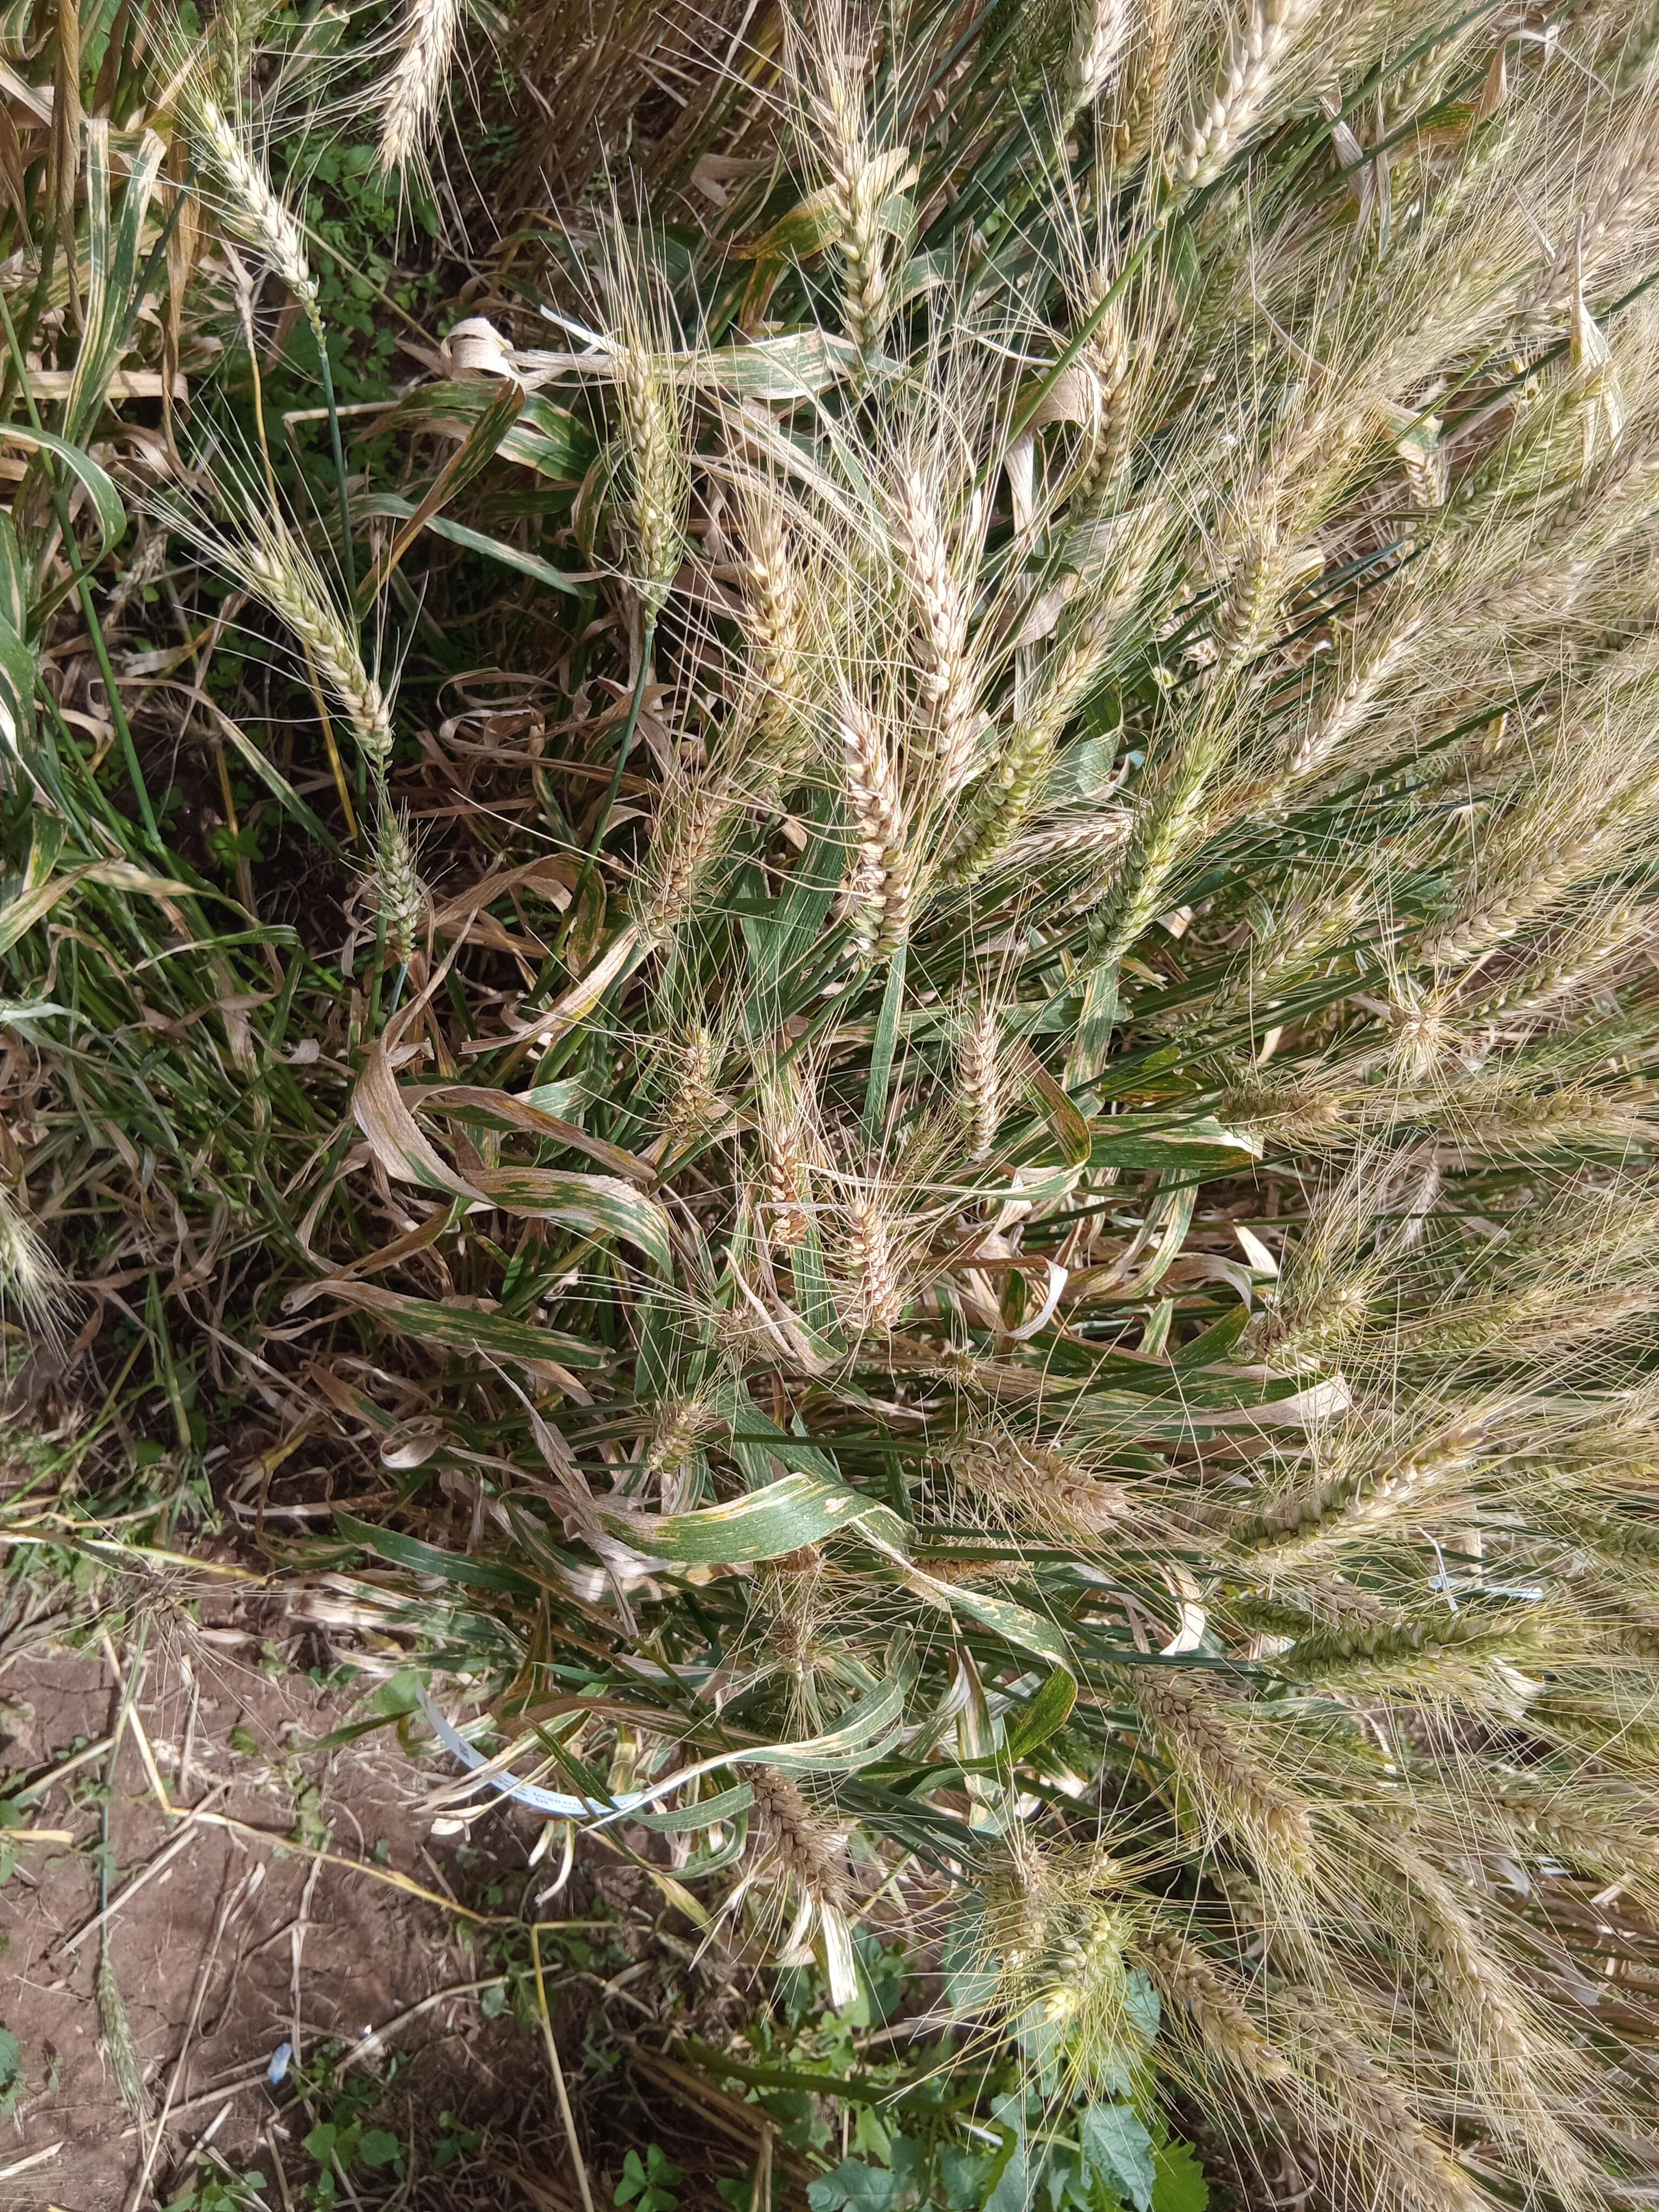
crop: wheat
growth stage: maturity
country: Kenya
